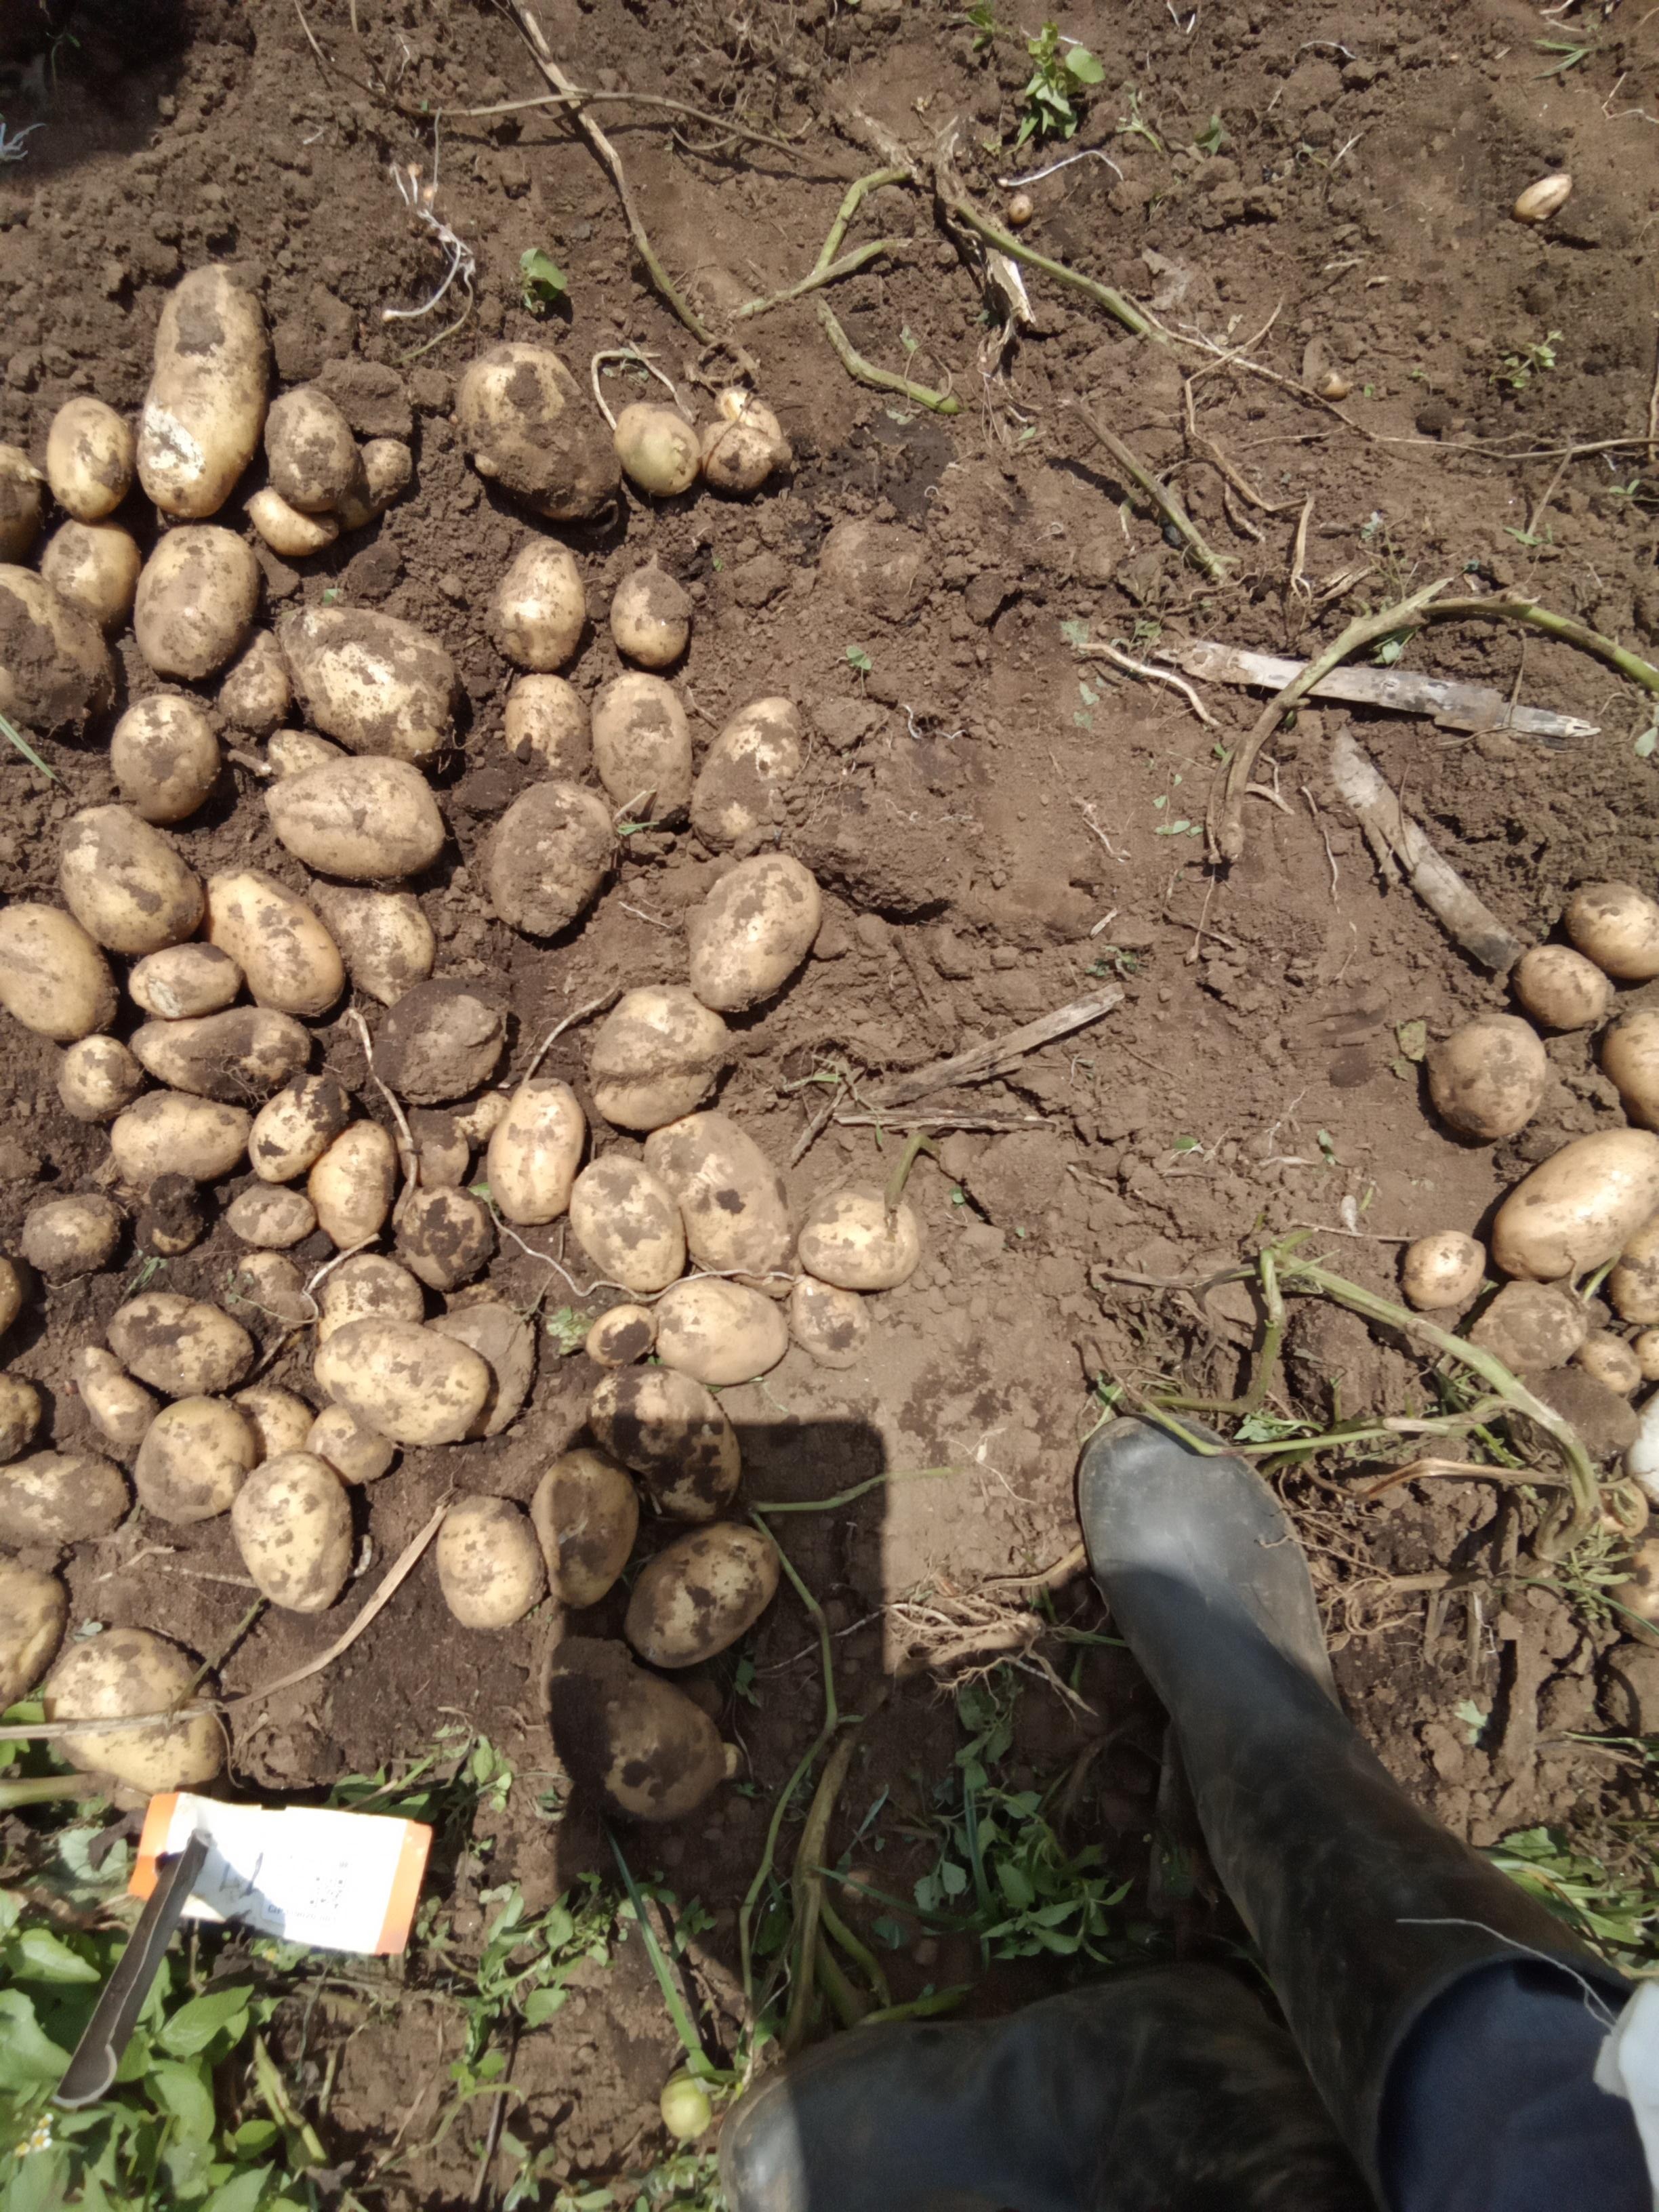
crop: potato
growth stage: harvest
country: Kenya
